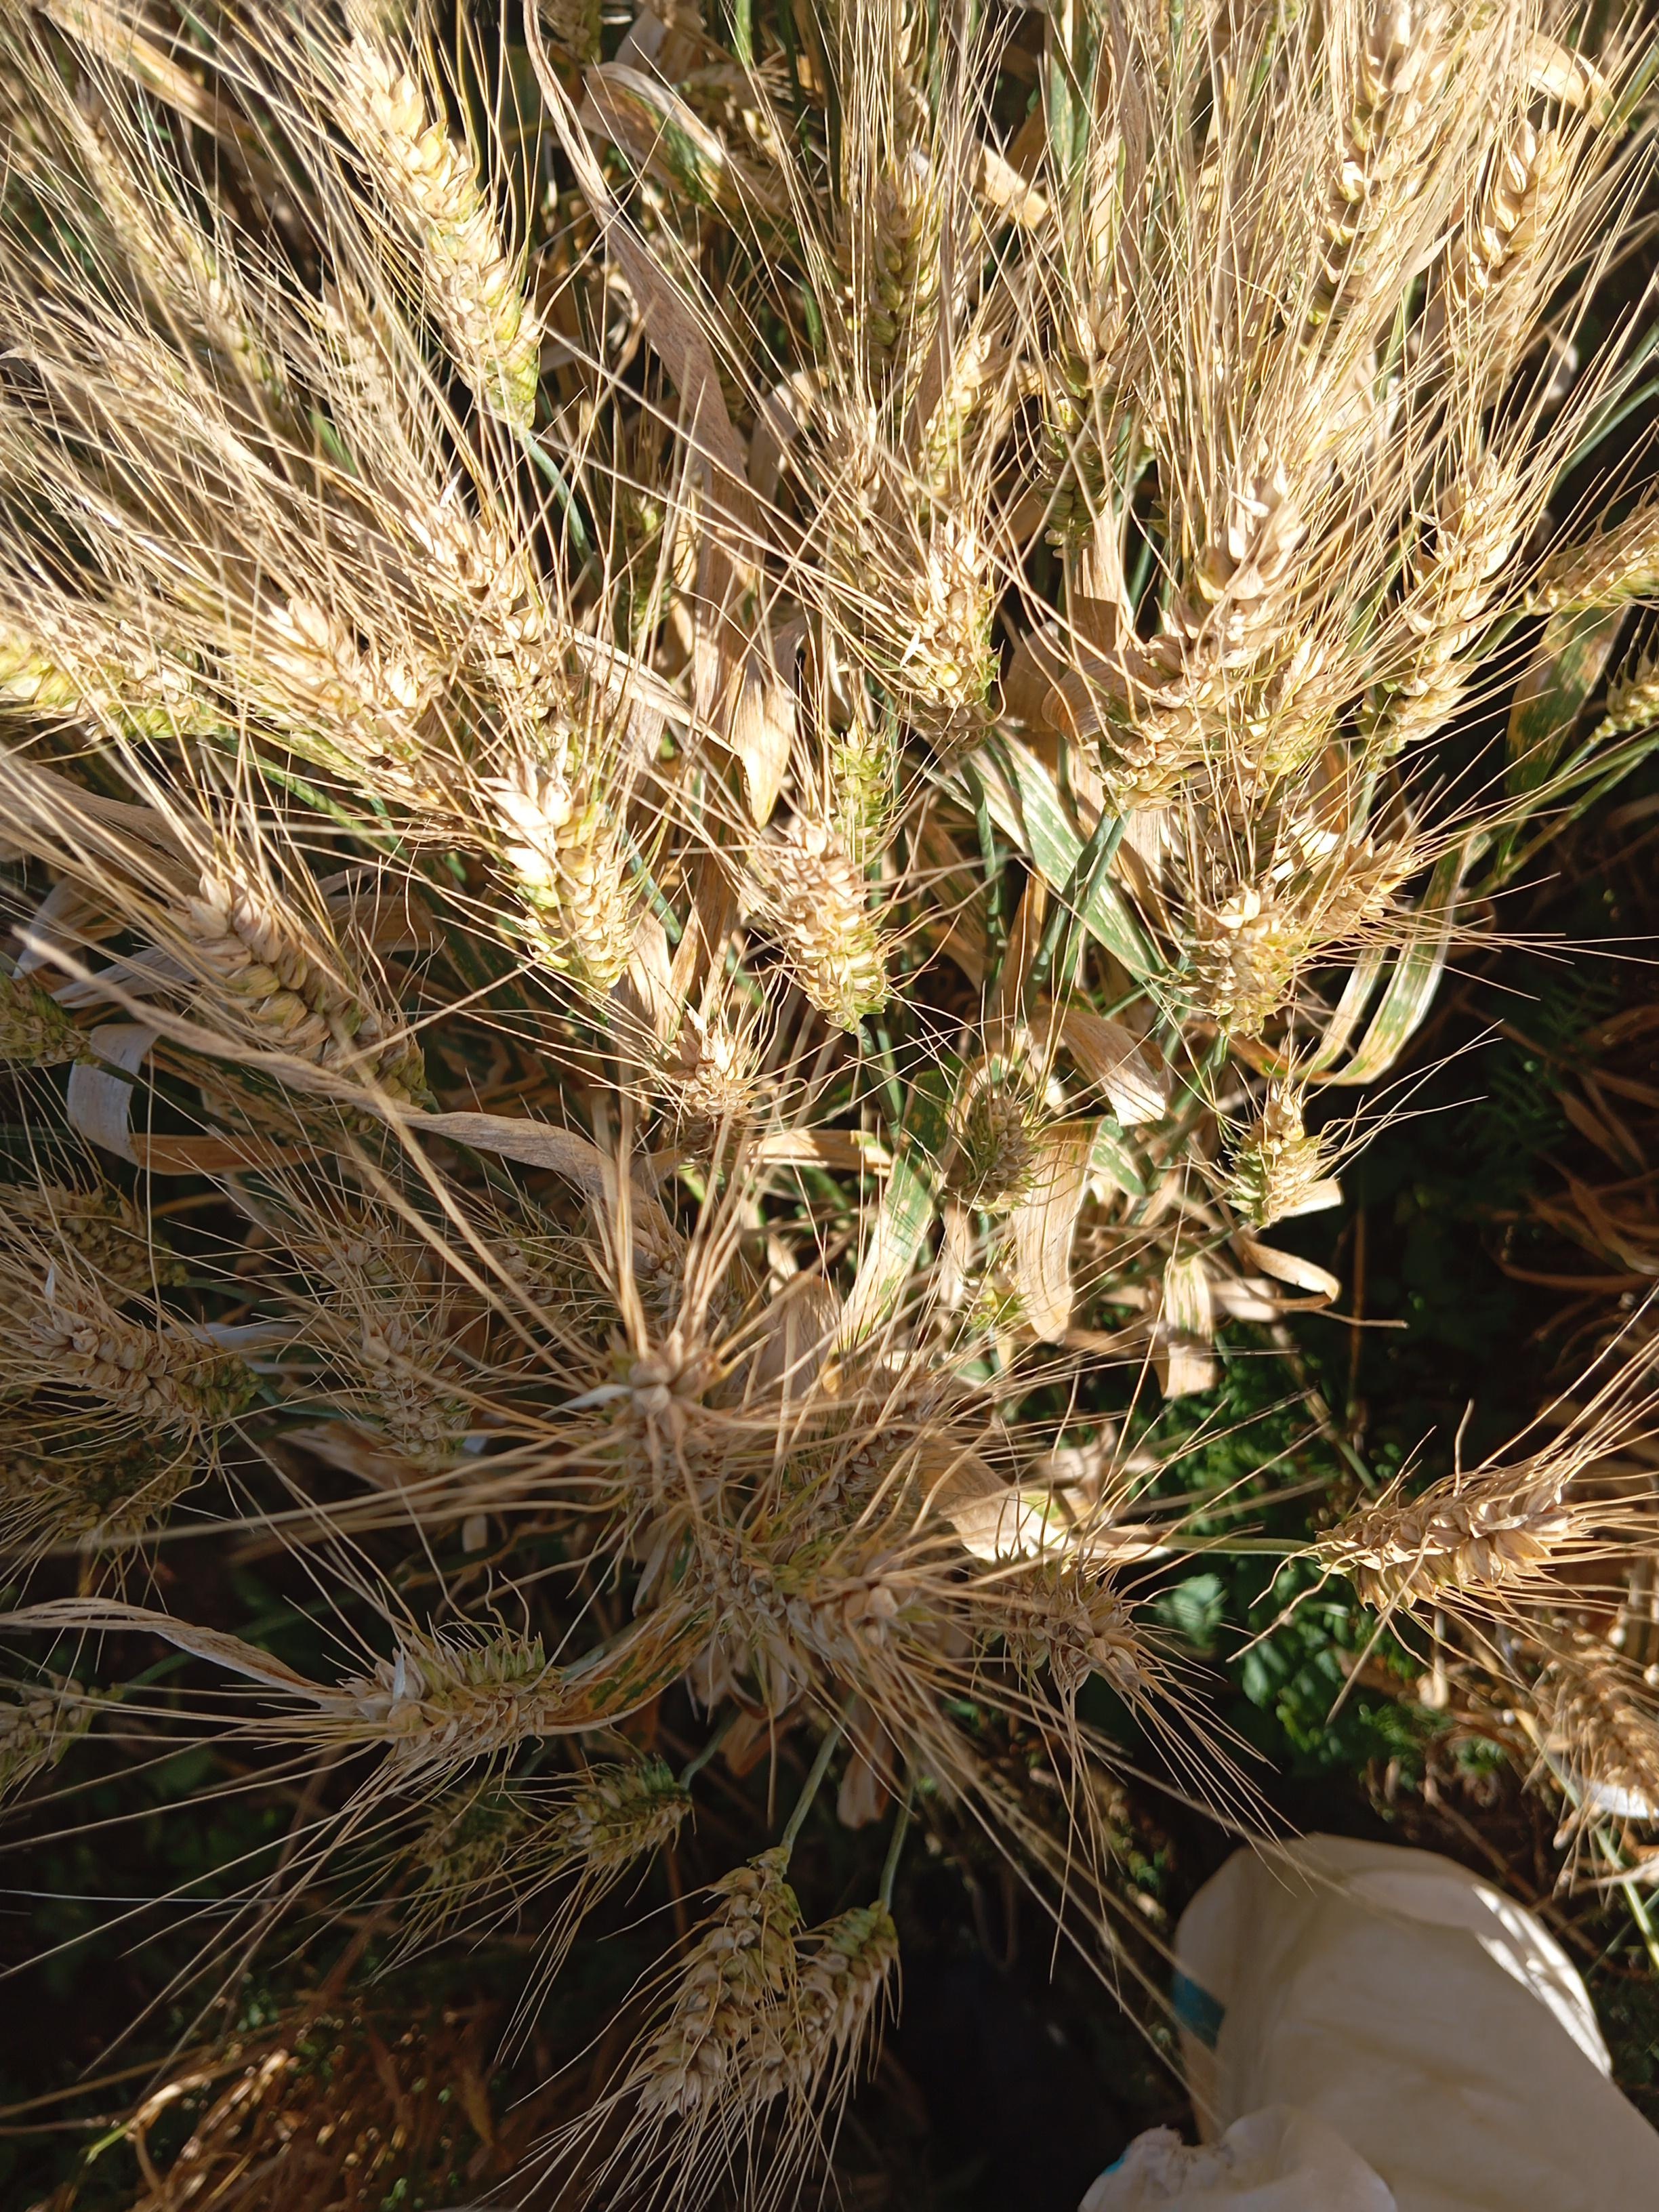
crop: wheat
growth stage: maturity
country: Kenya
